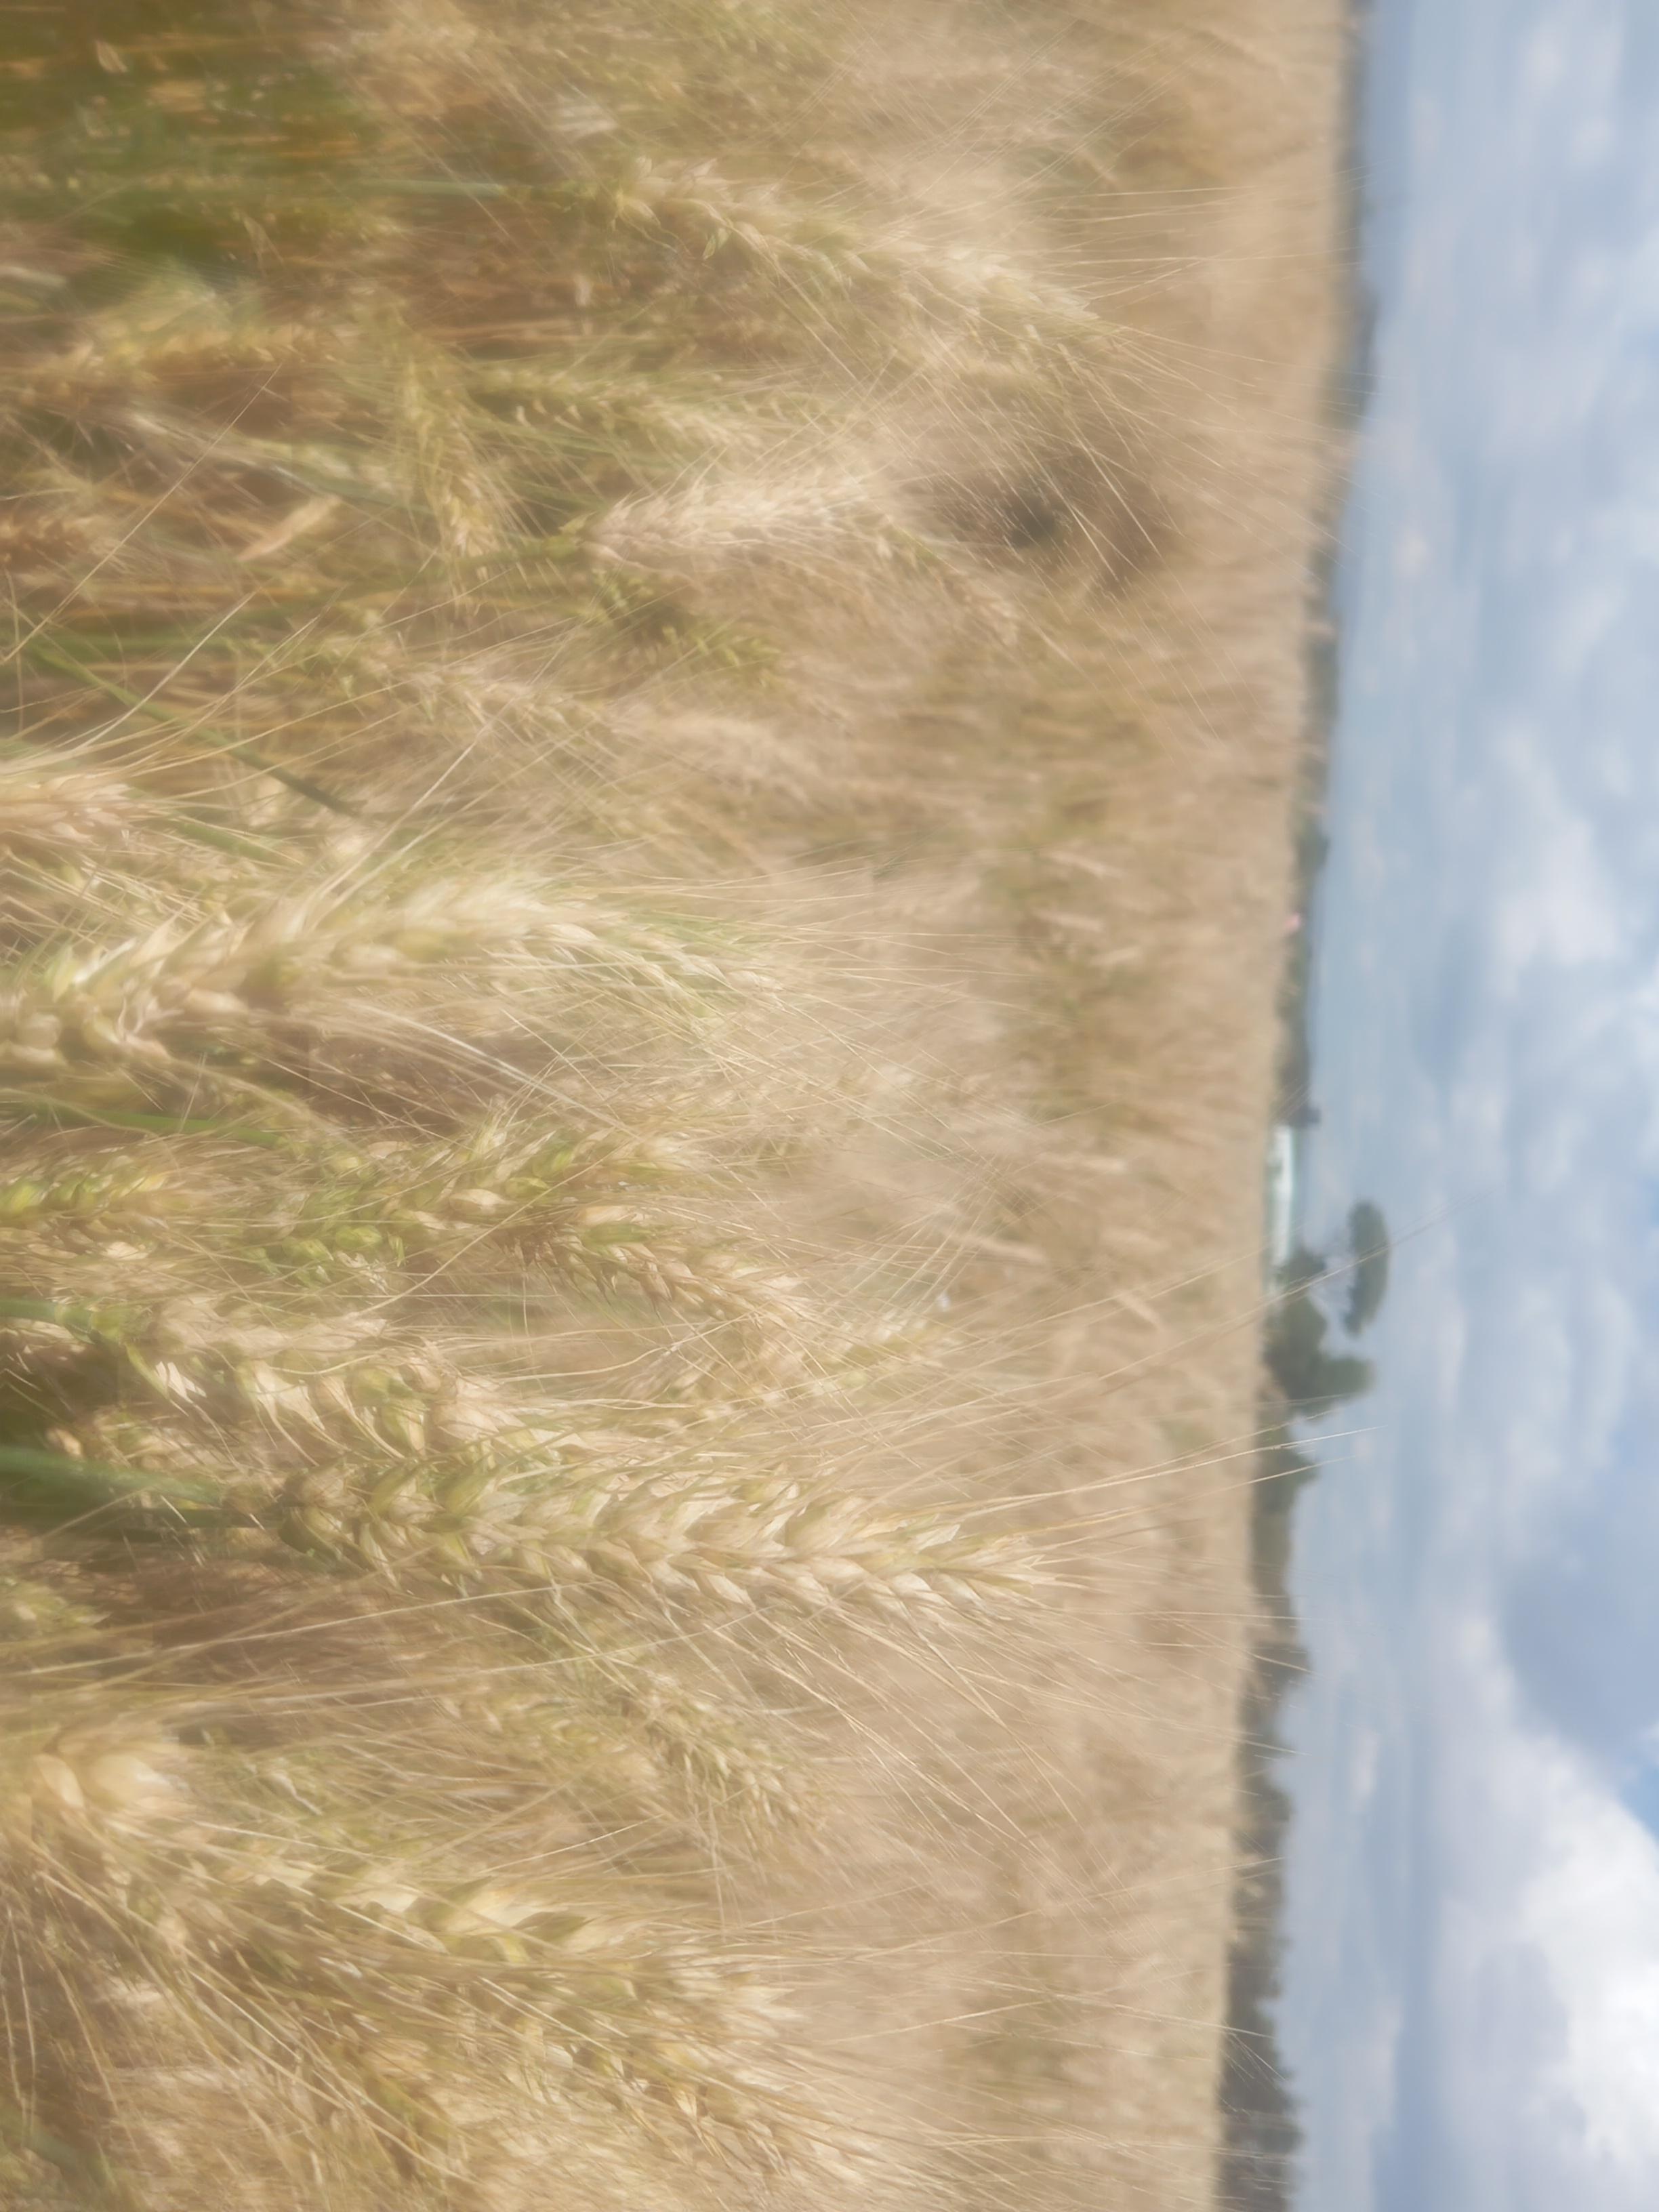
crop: wheat
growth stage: maturity
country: Kenya
